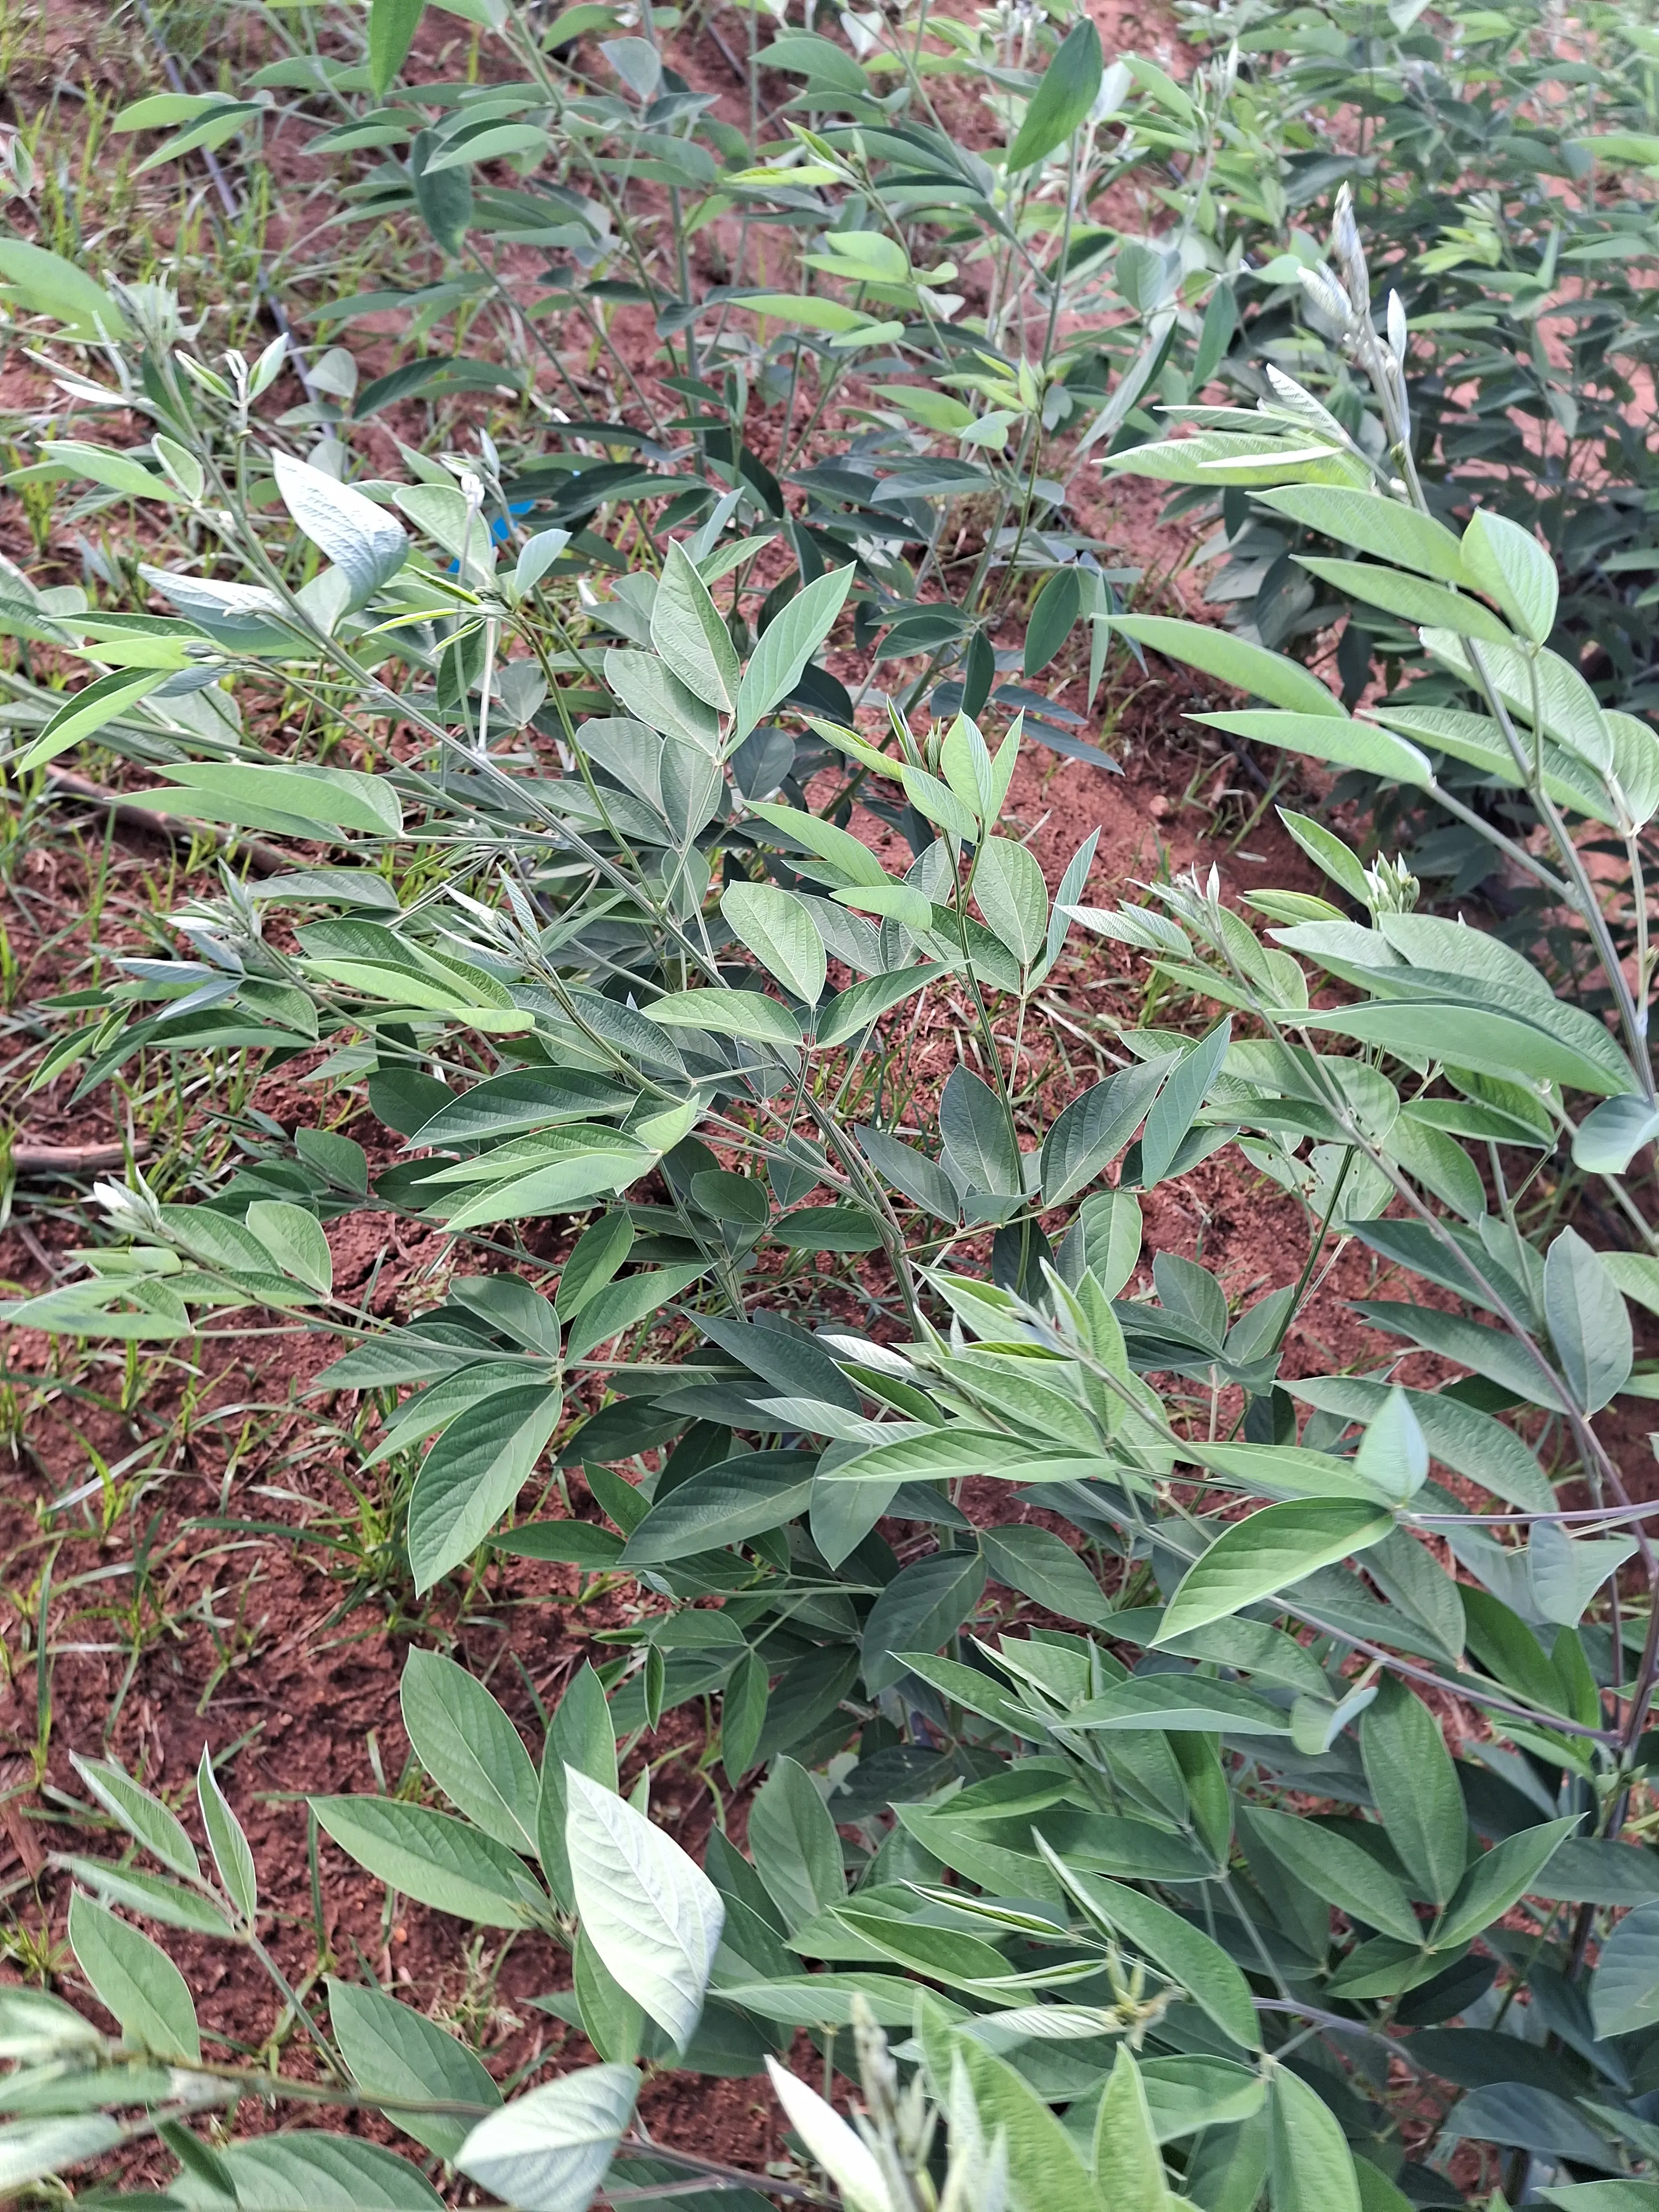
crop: pigeonpea
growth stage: vegetative
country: Kenya
